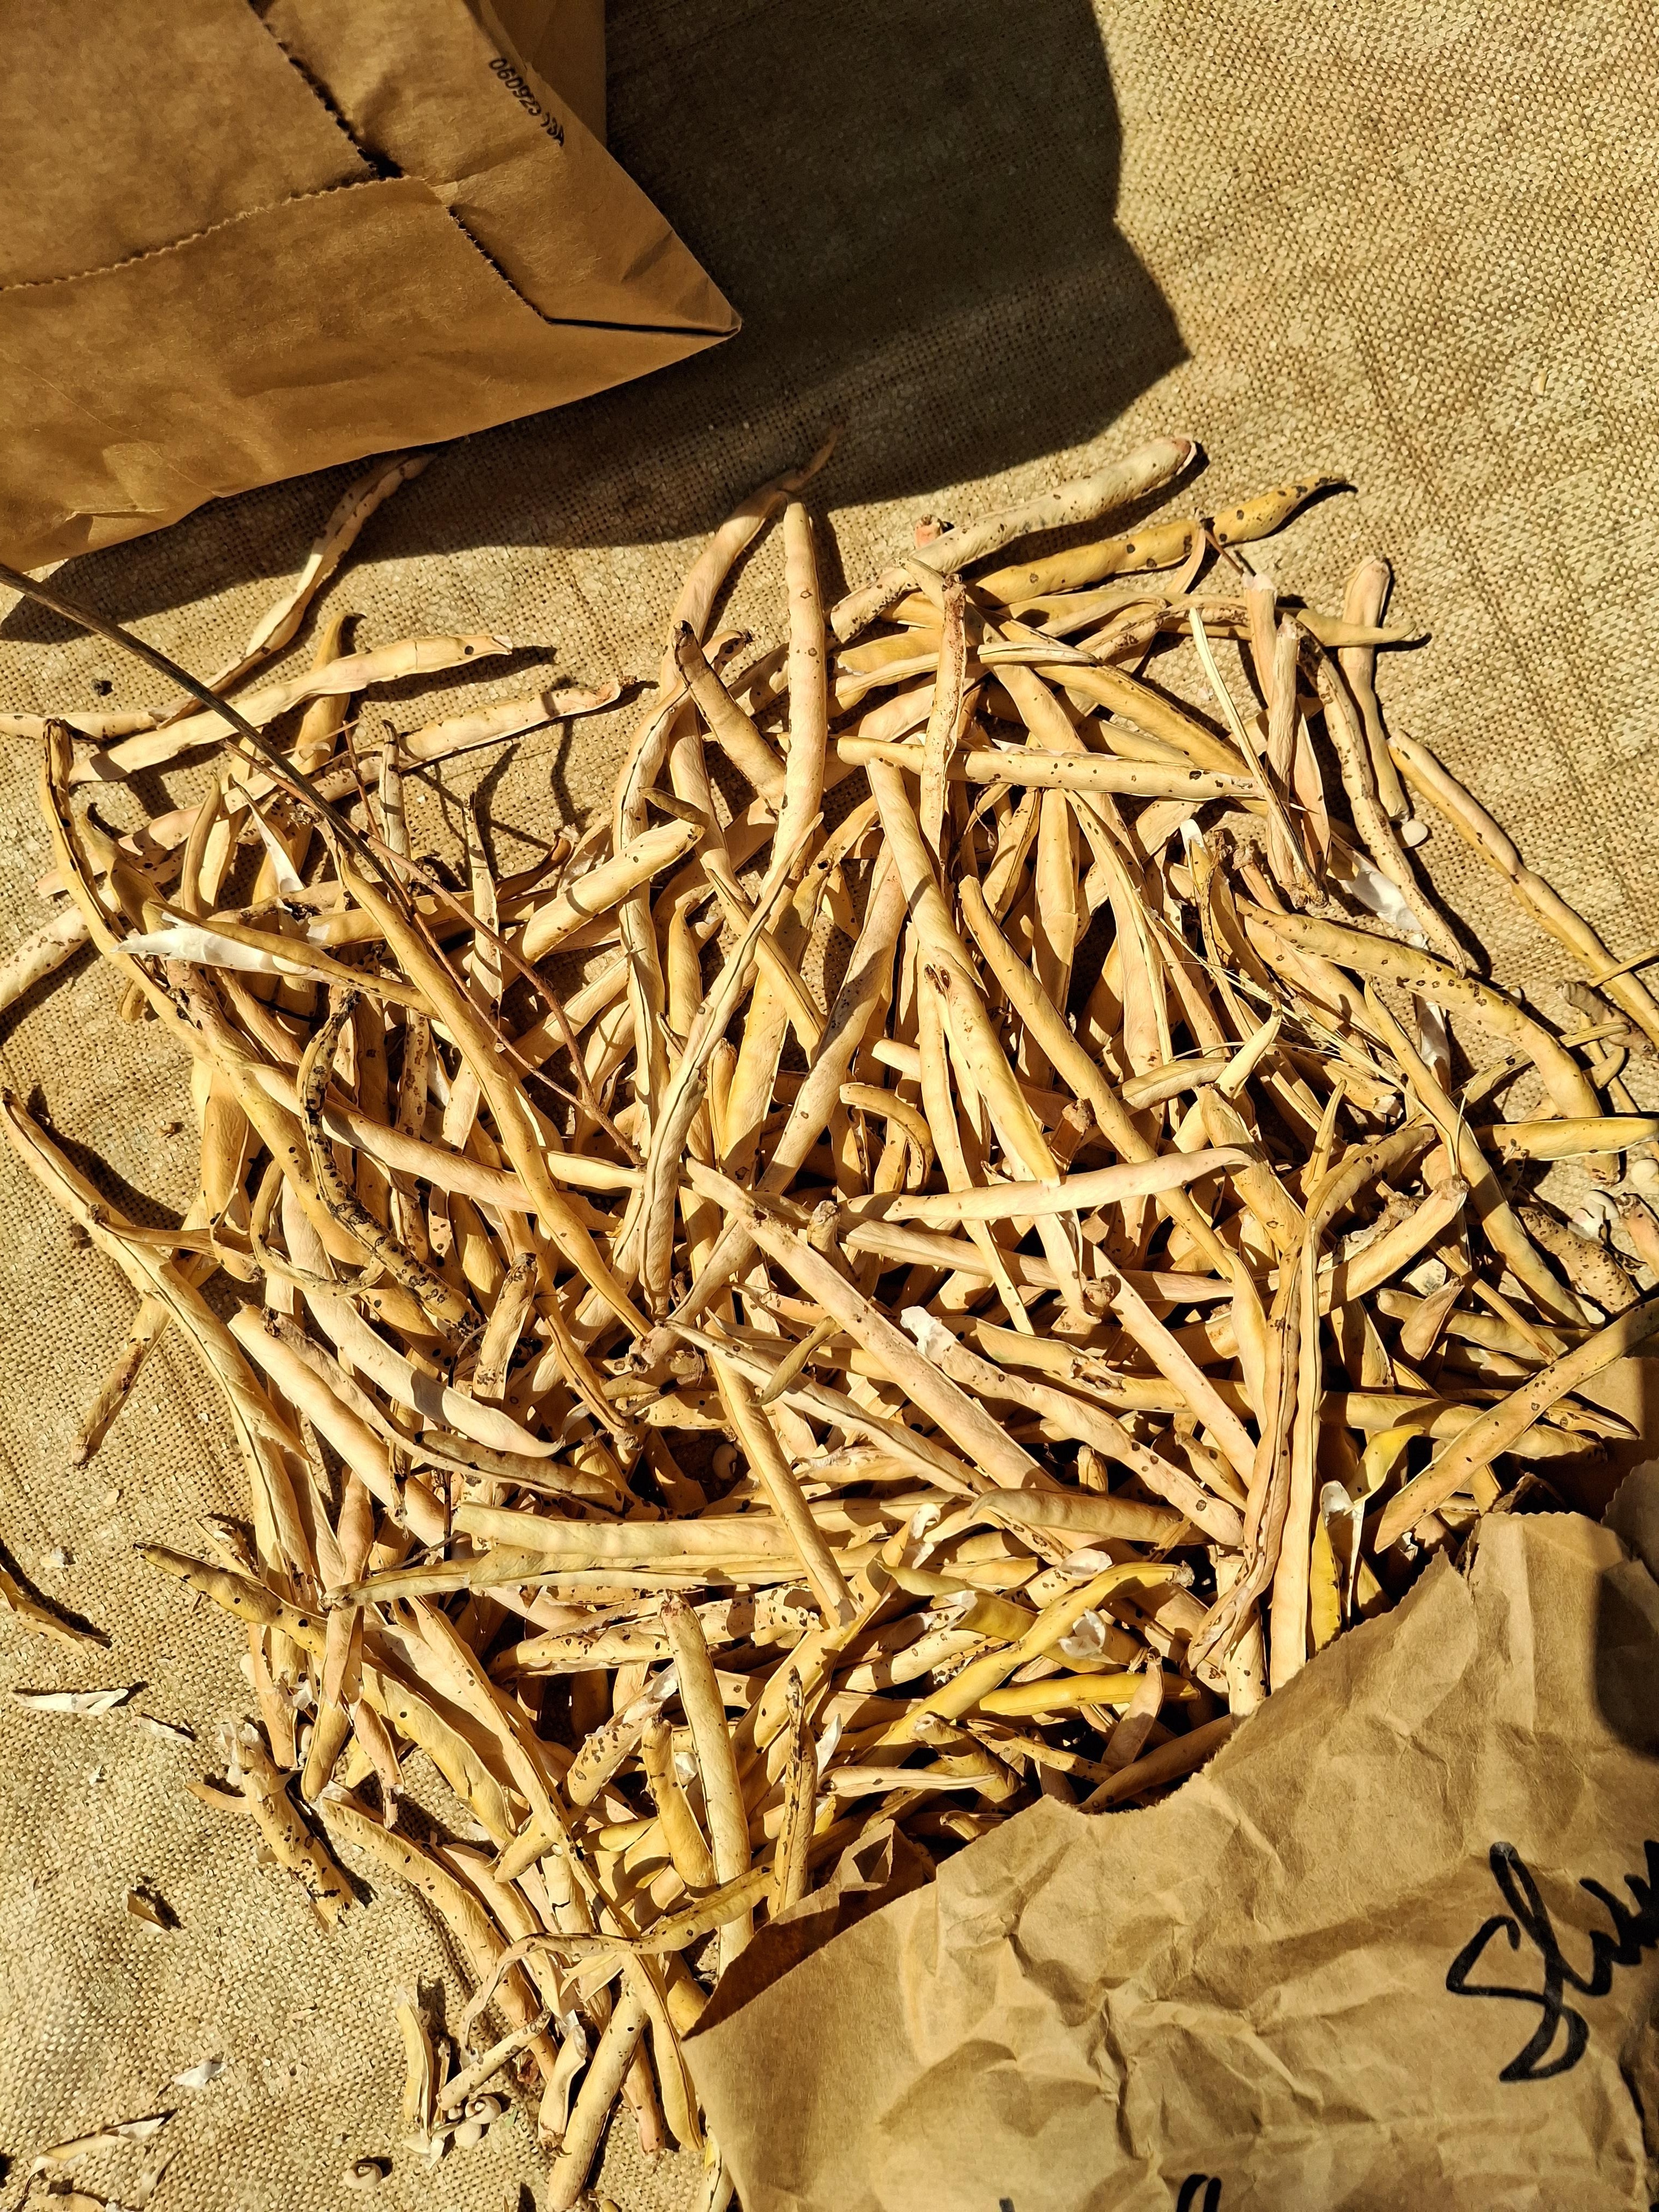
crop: cowpea
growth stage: harvest
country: Nigeria
